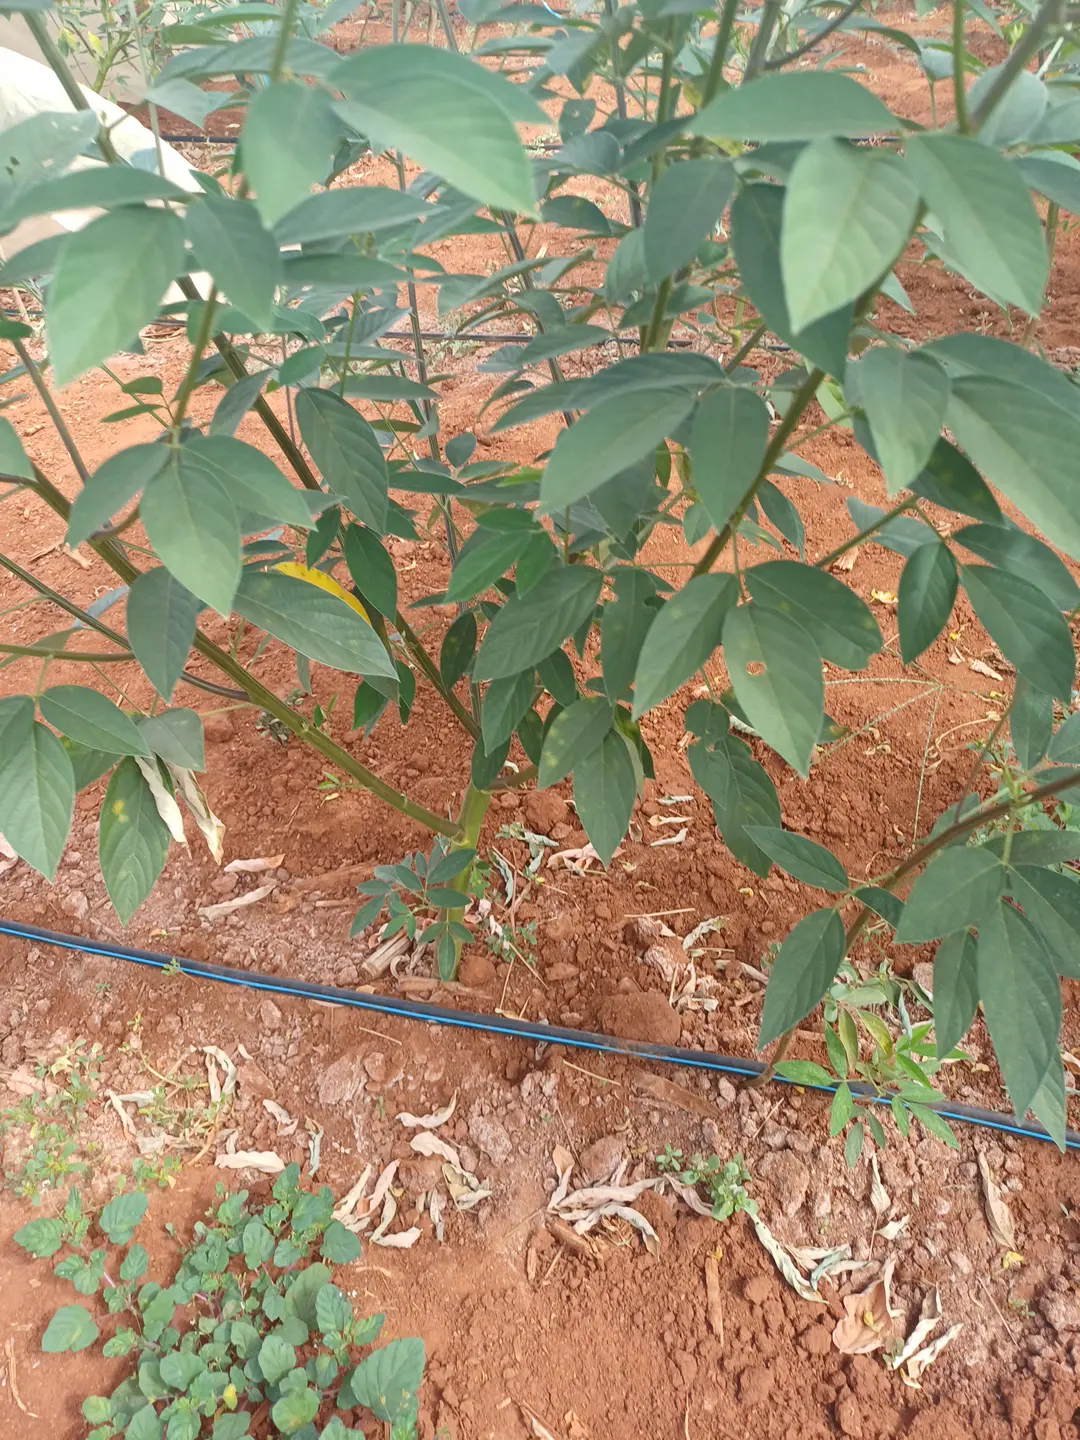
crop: pigeonpea
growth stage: development pod
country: Kenya
